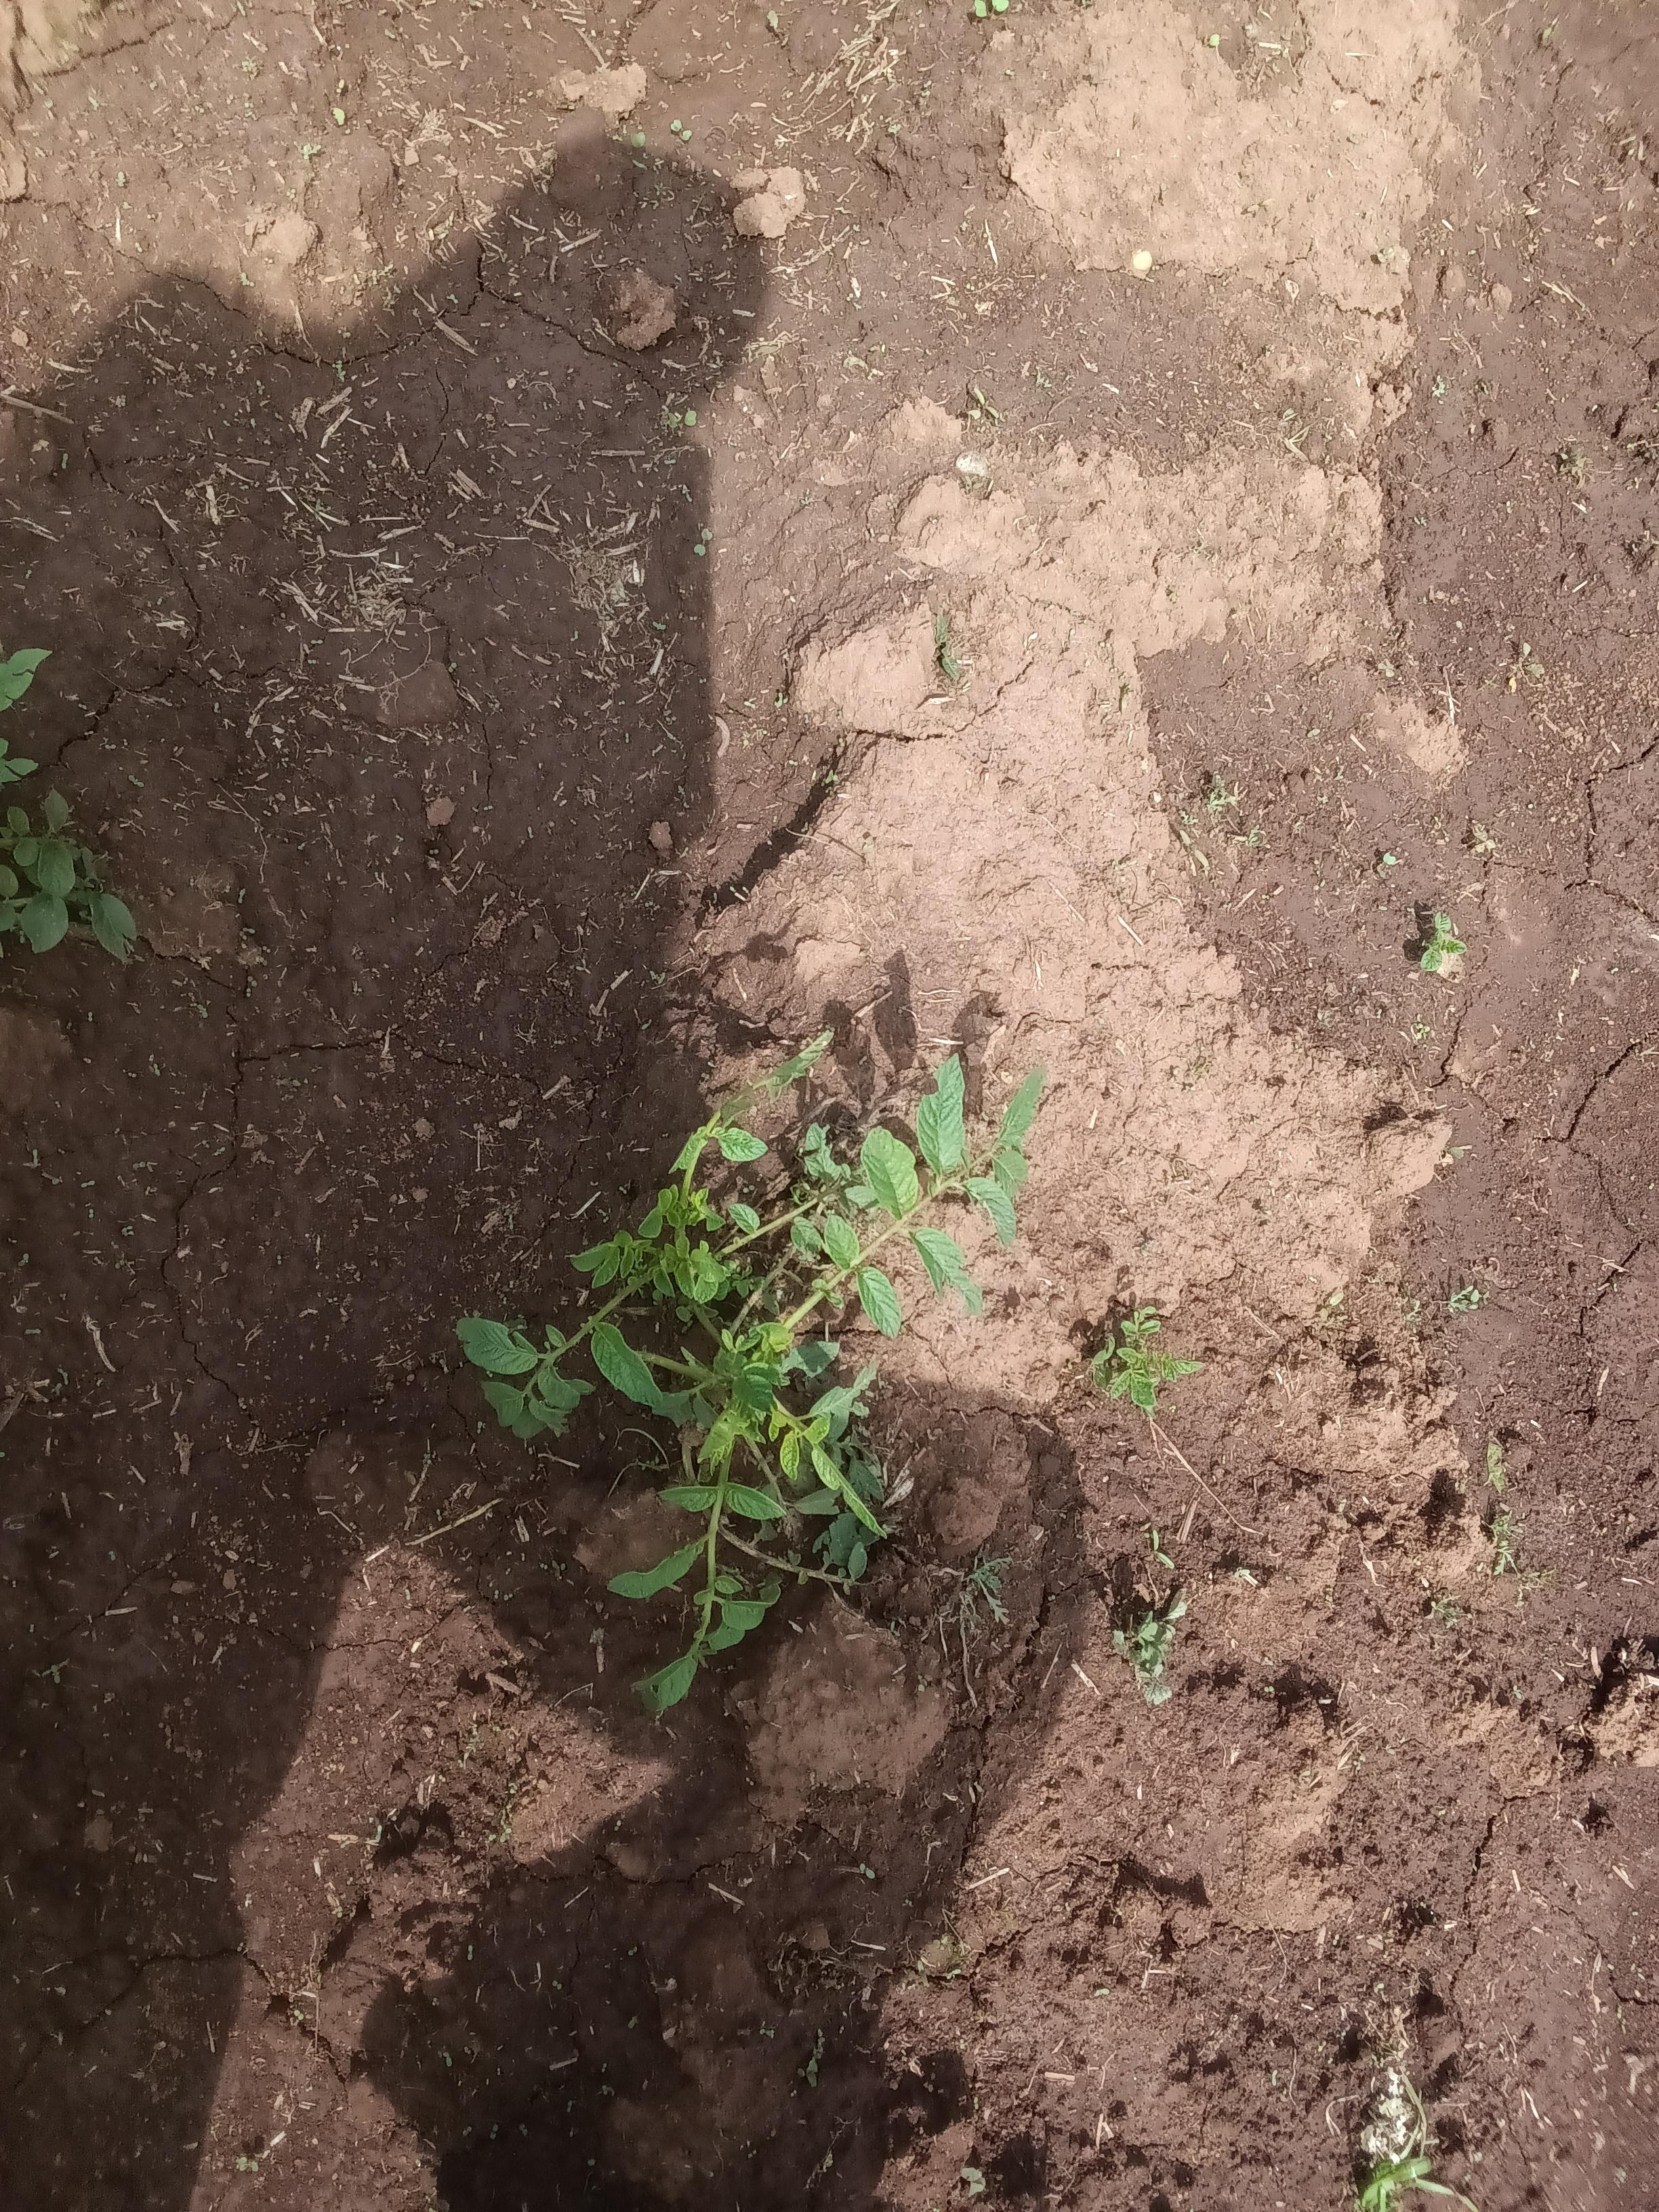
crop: potato
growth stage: vegetative
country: Kenya
